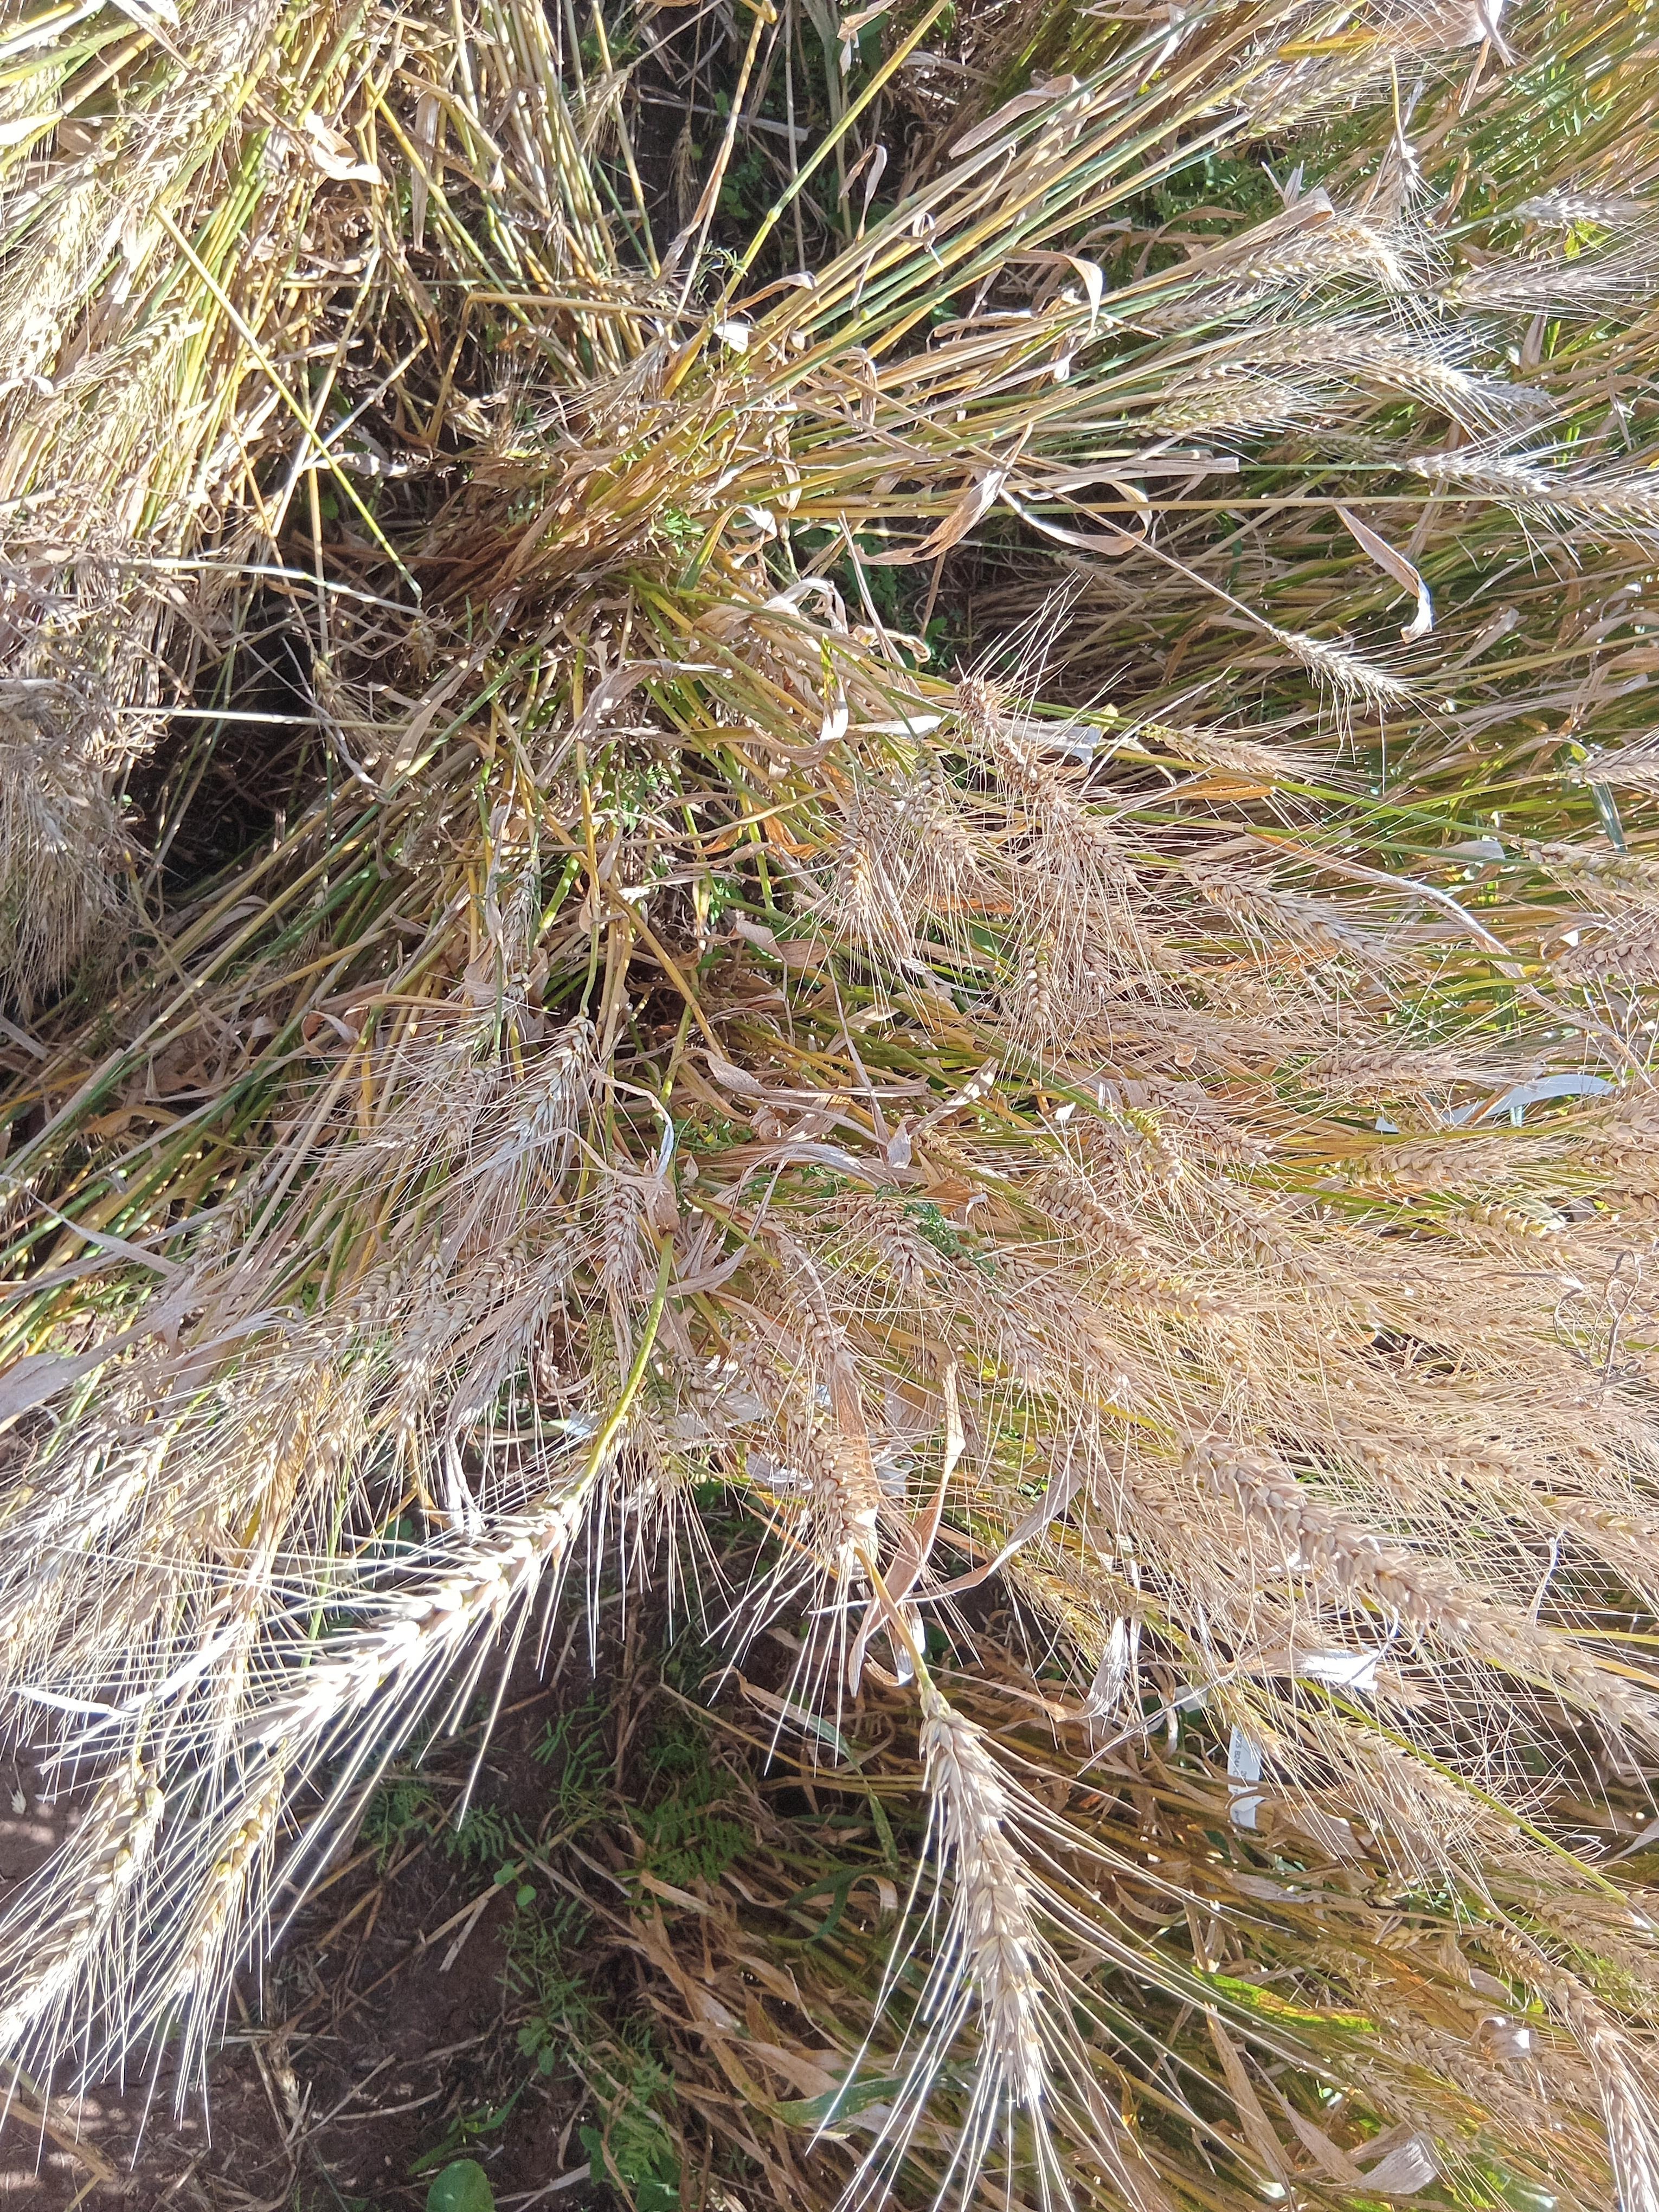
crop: wheat
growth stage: maturity
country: Kenya
